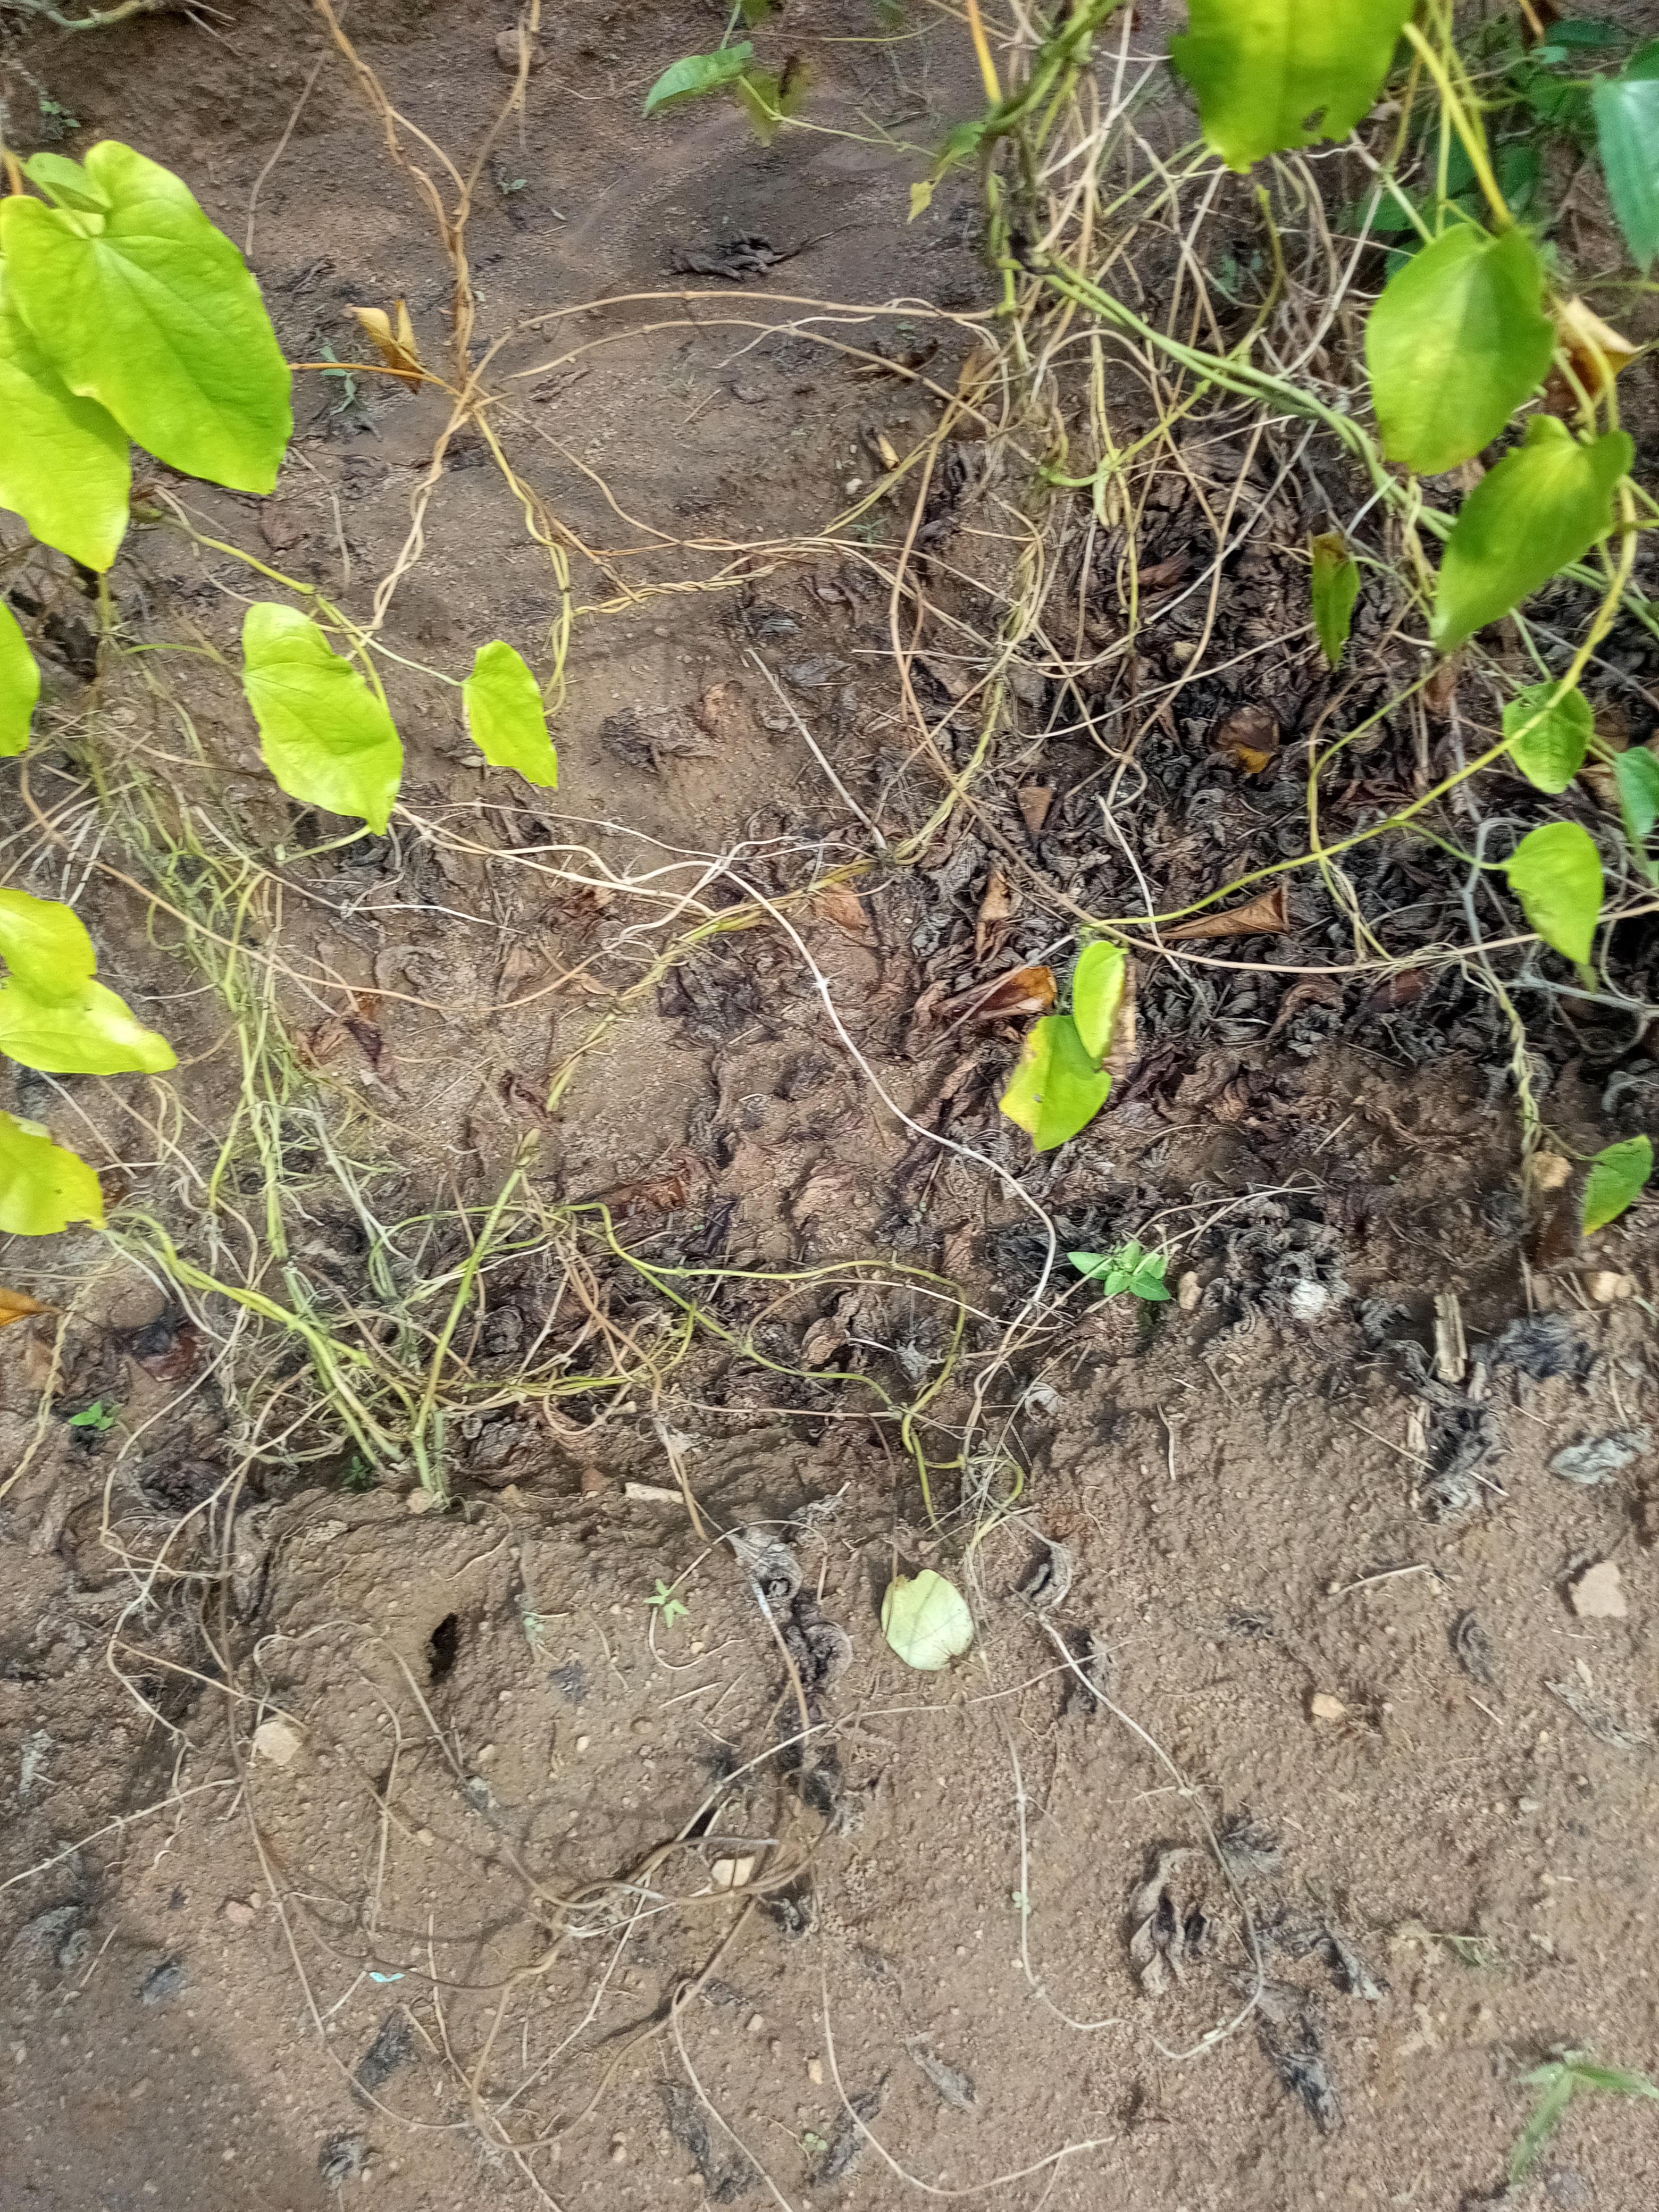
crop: yam
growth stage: maturity
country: Nigeria
